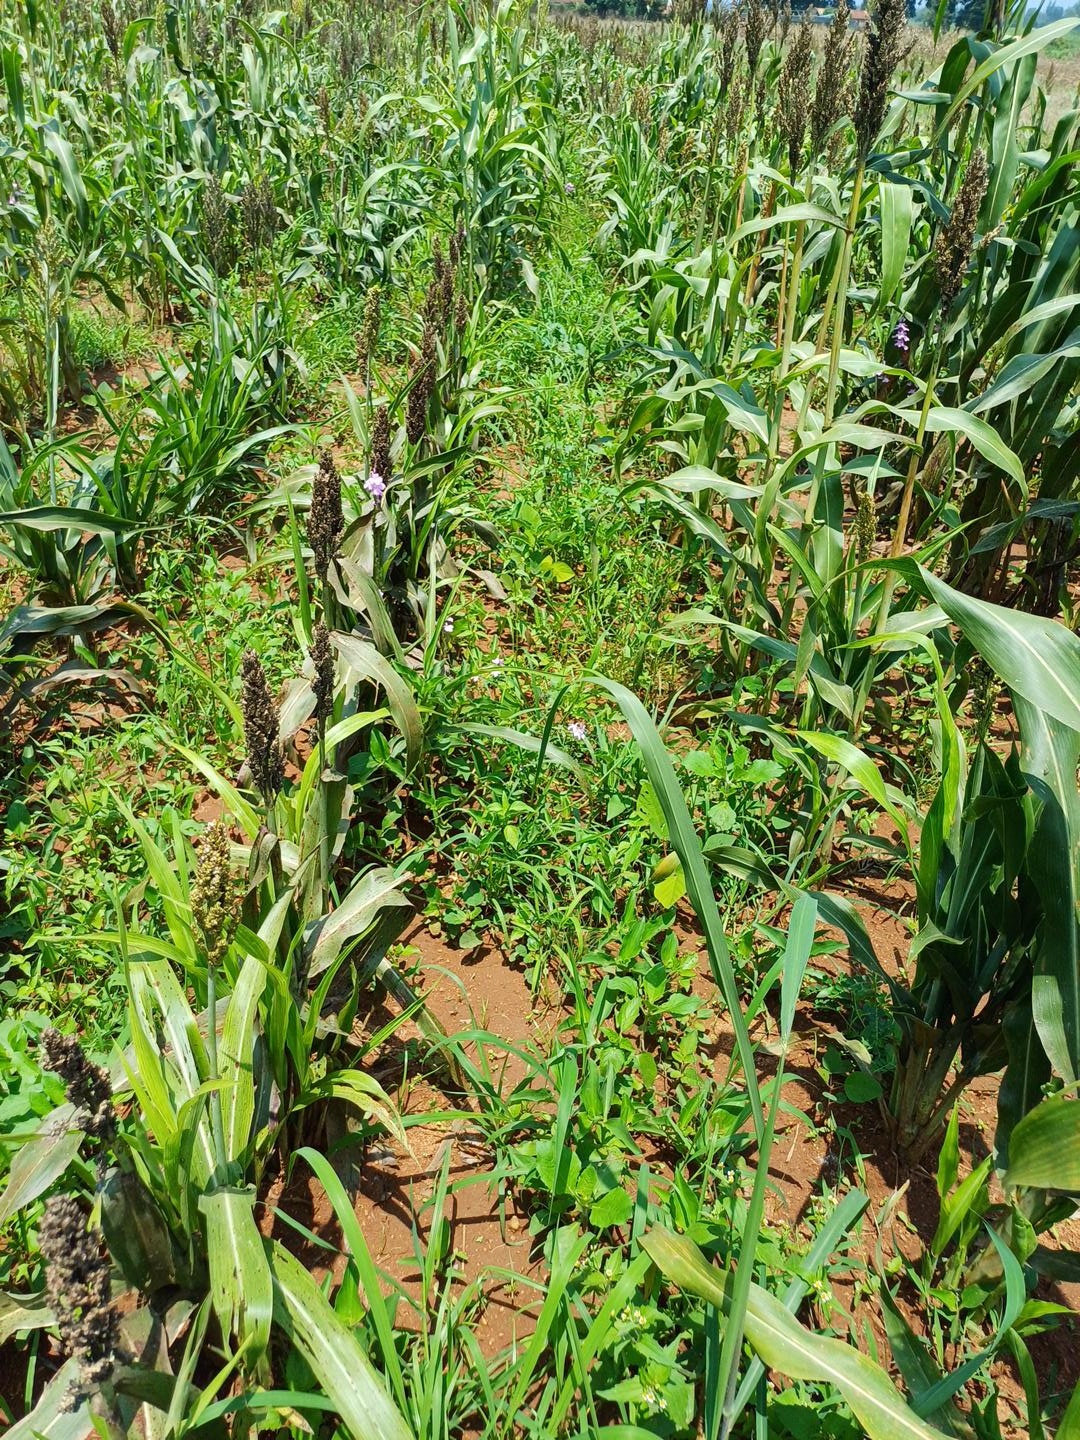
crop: sorghum
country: Kenya
